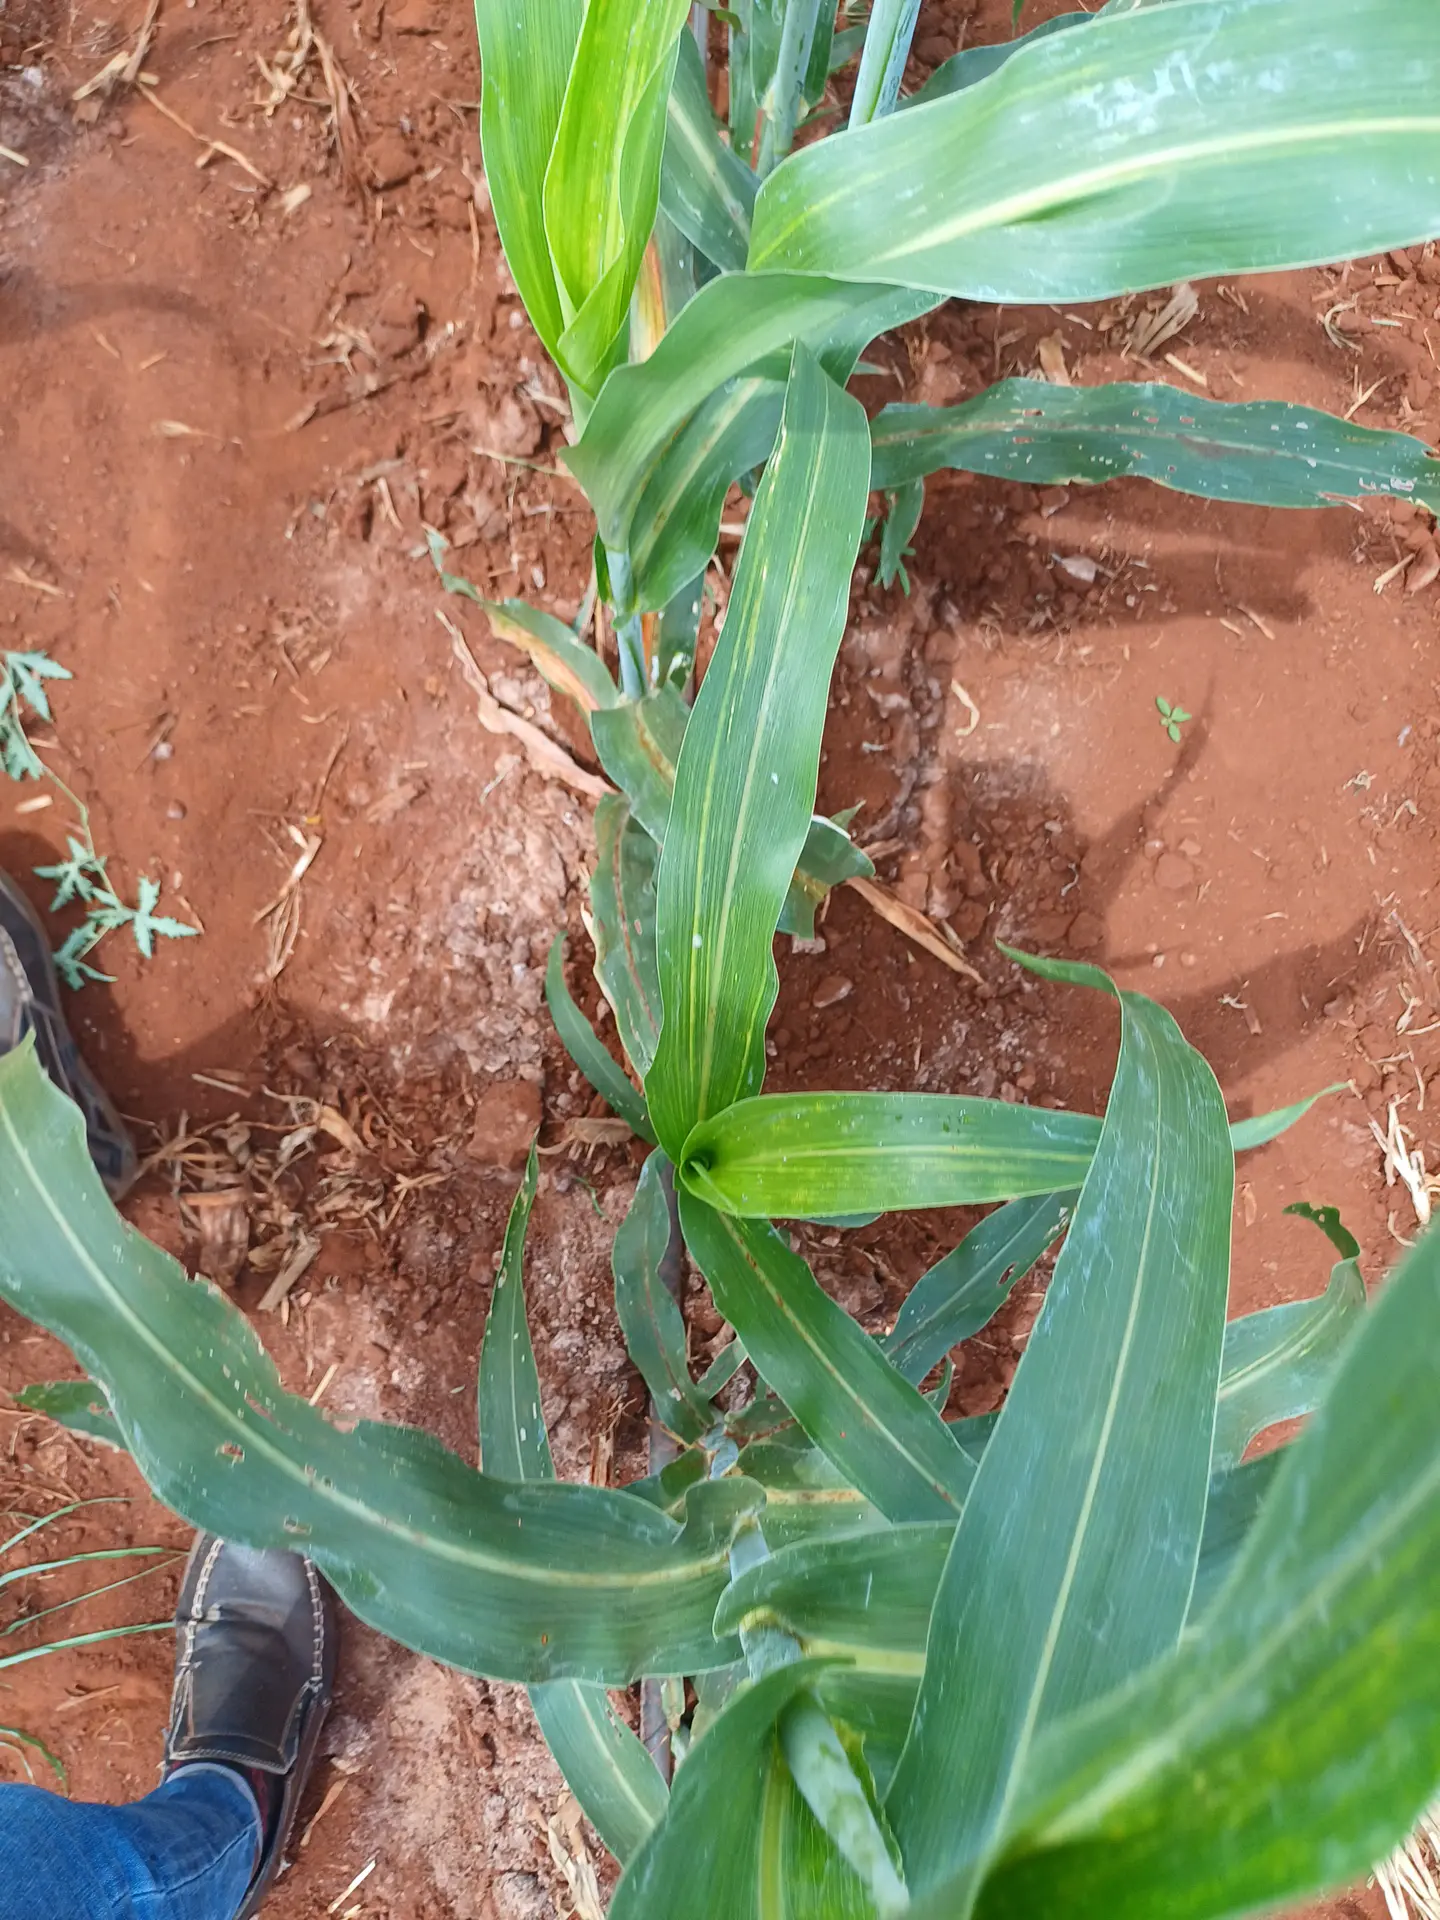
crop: sorghum
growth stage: vegetative
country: Kenya
